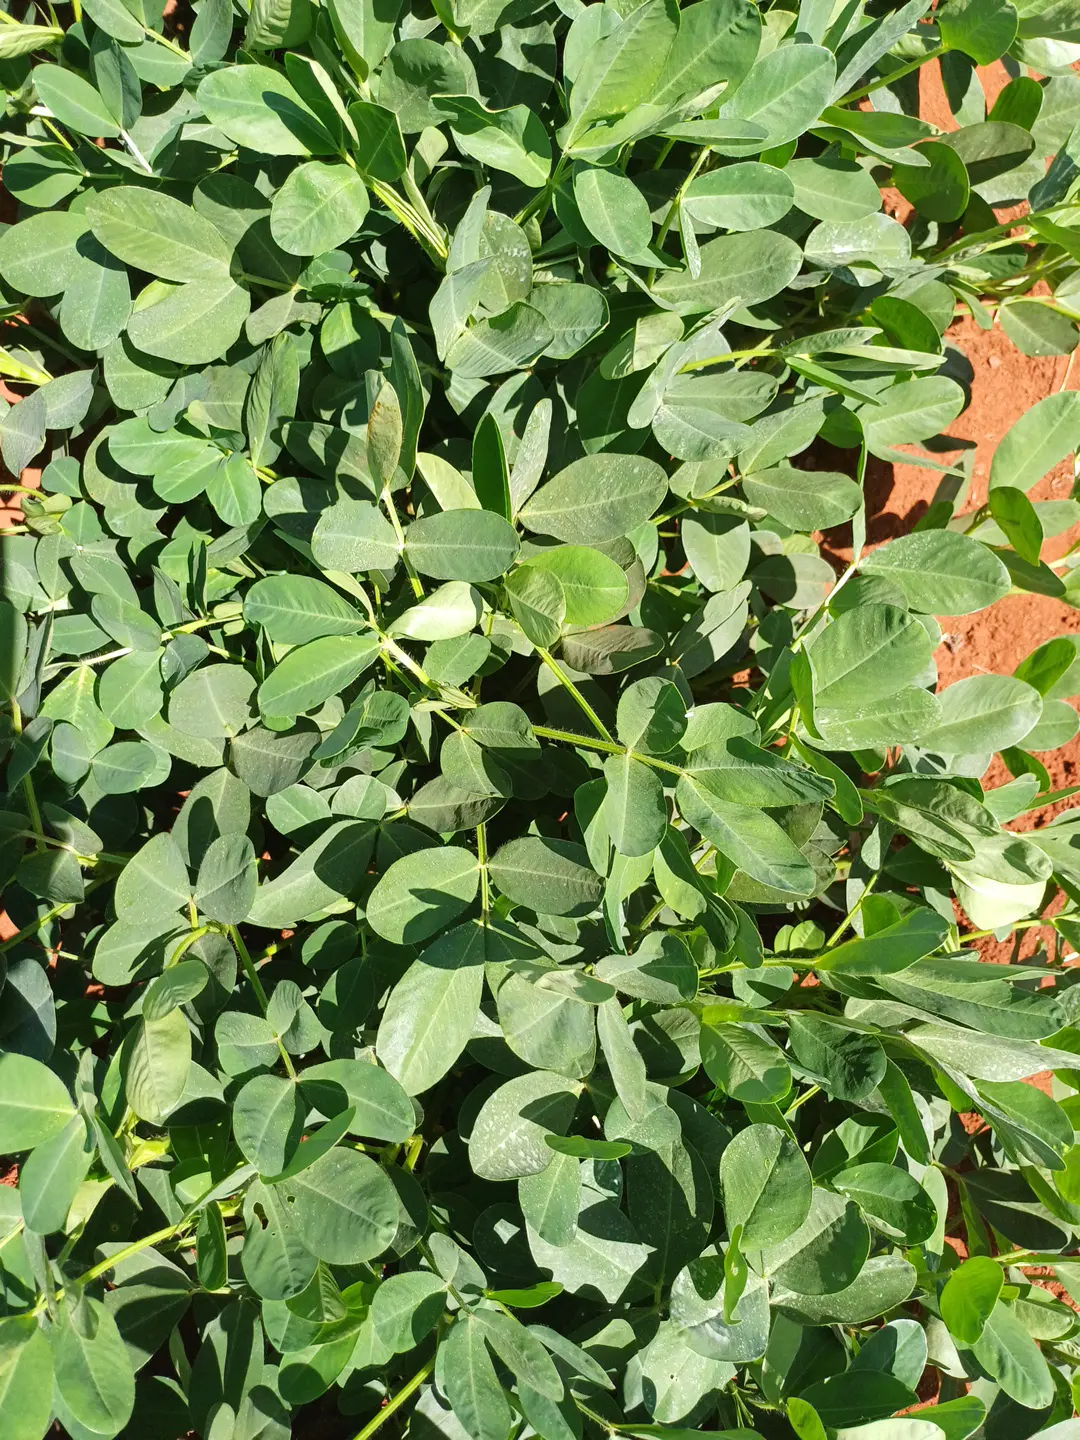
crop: groundnut
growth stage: flowering
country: Kenya
